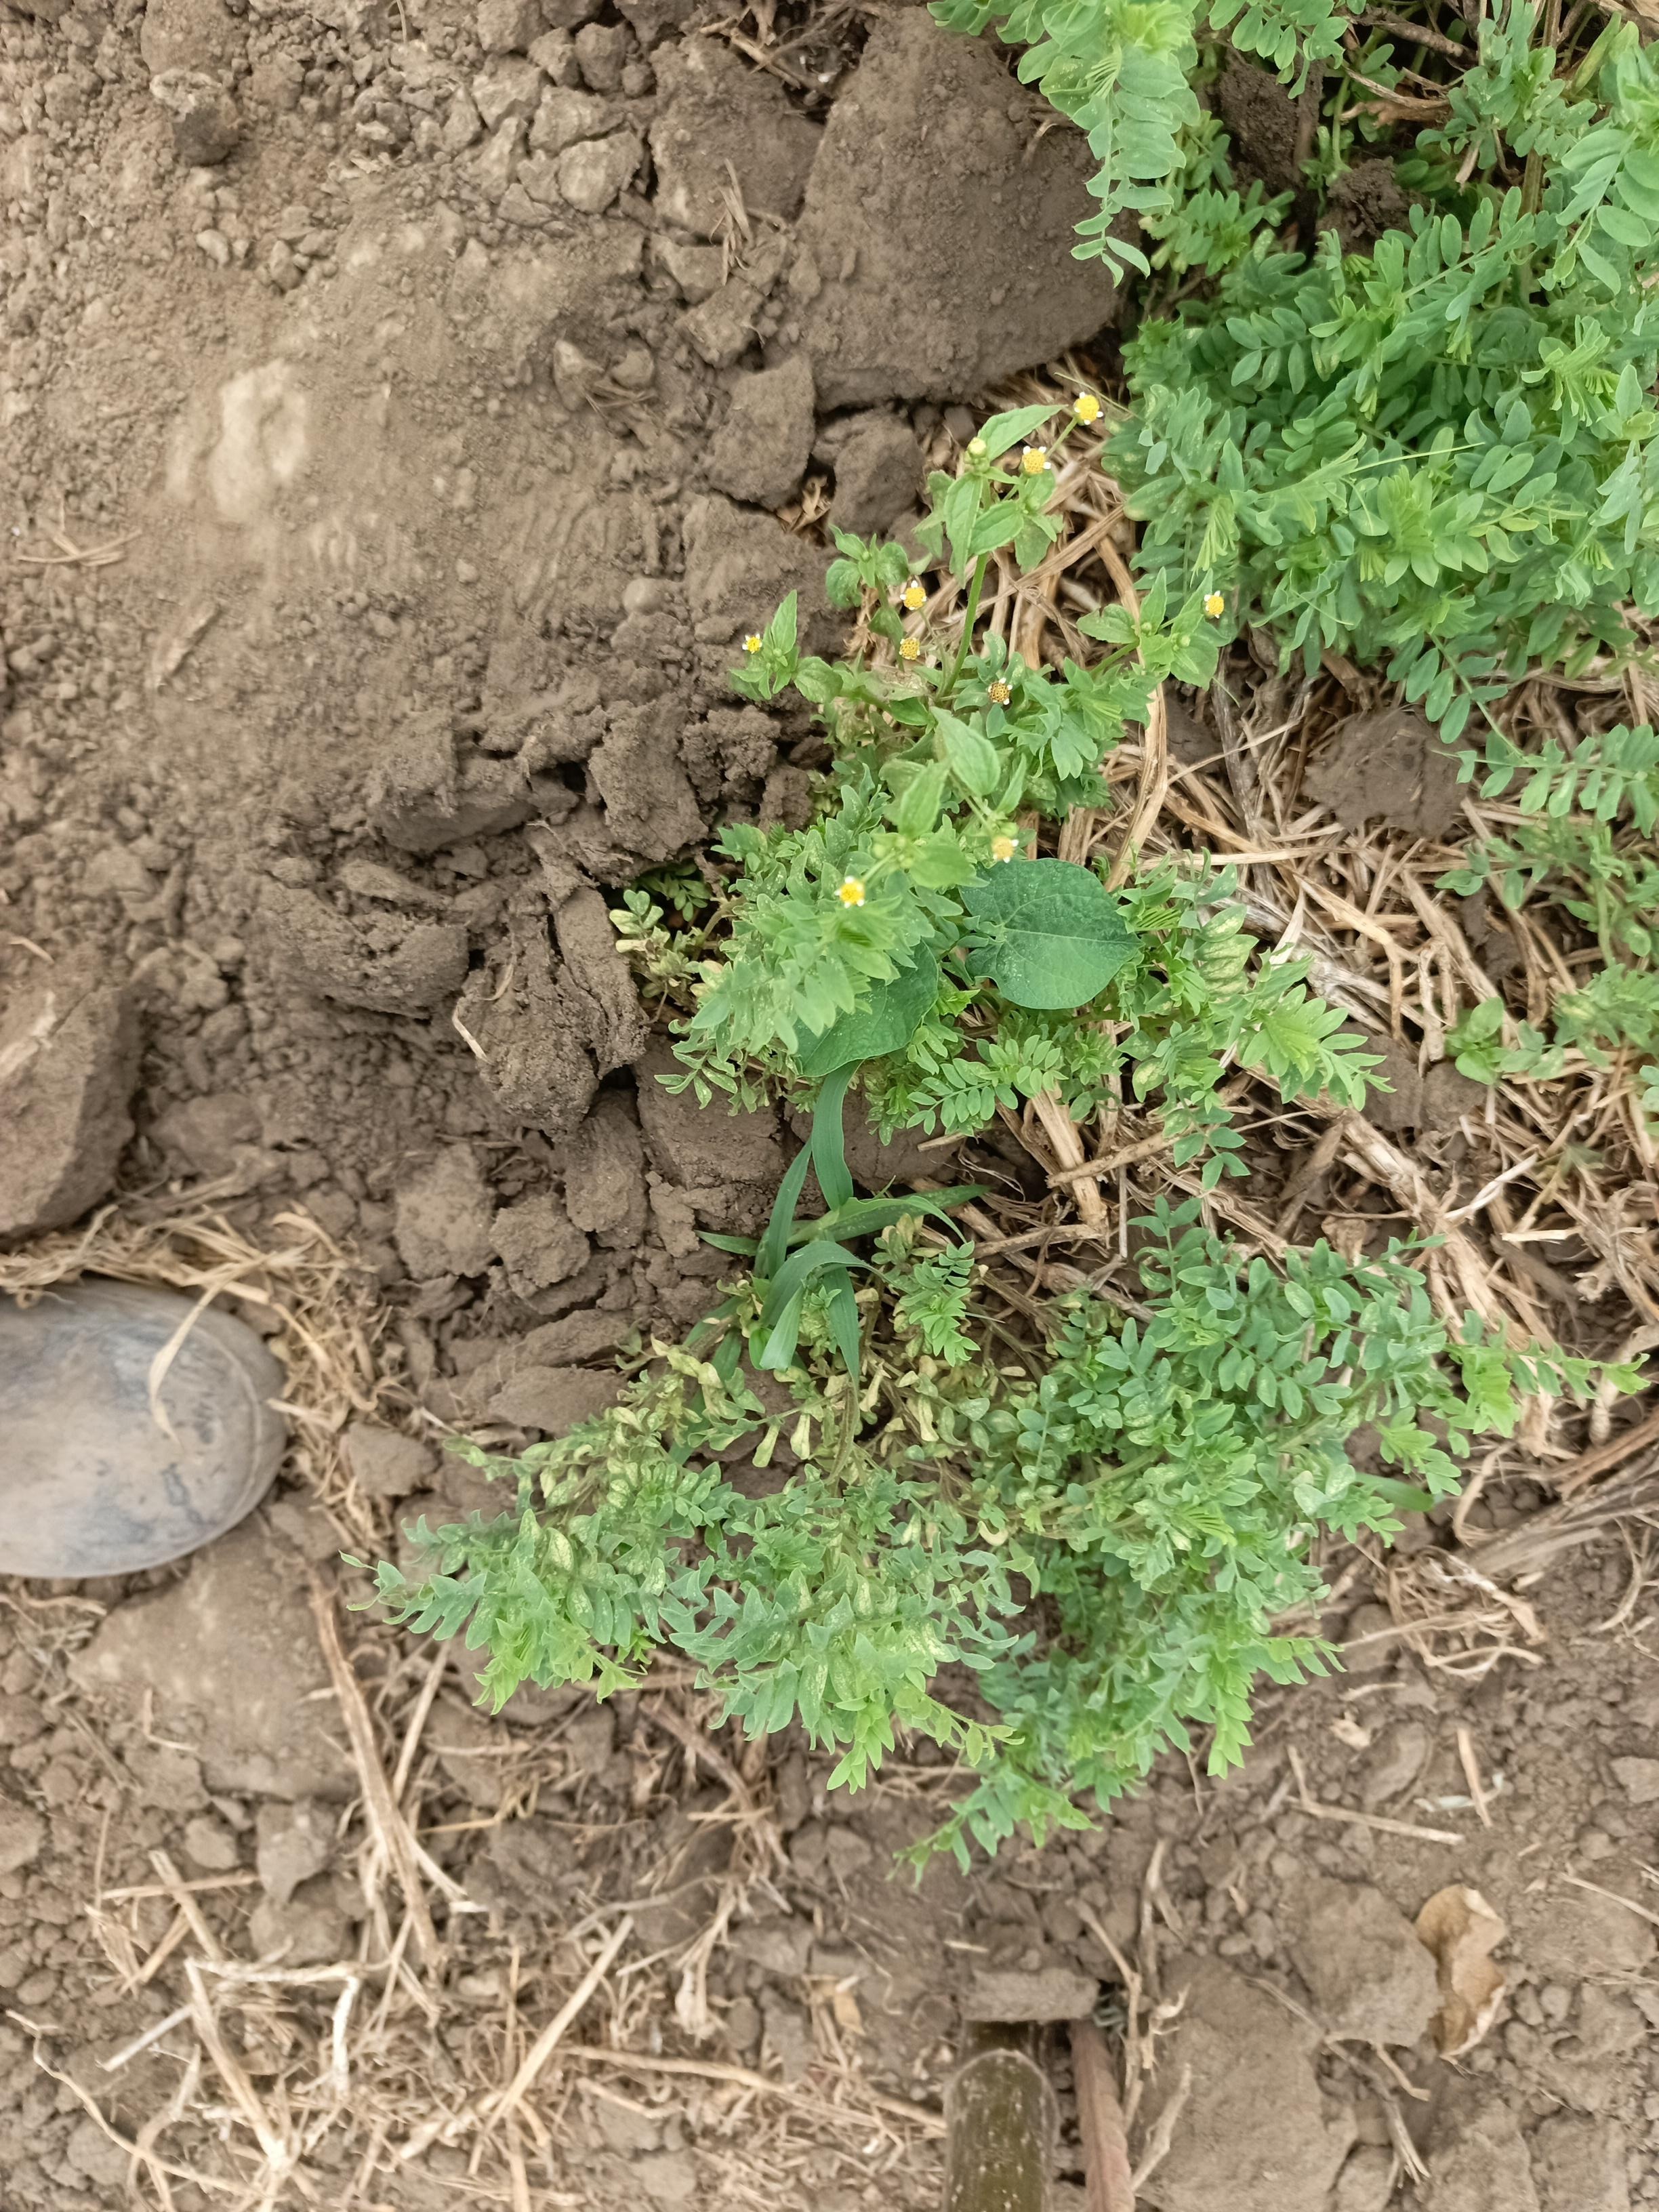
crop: lentil
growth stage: vegetative
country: Tanzania
